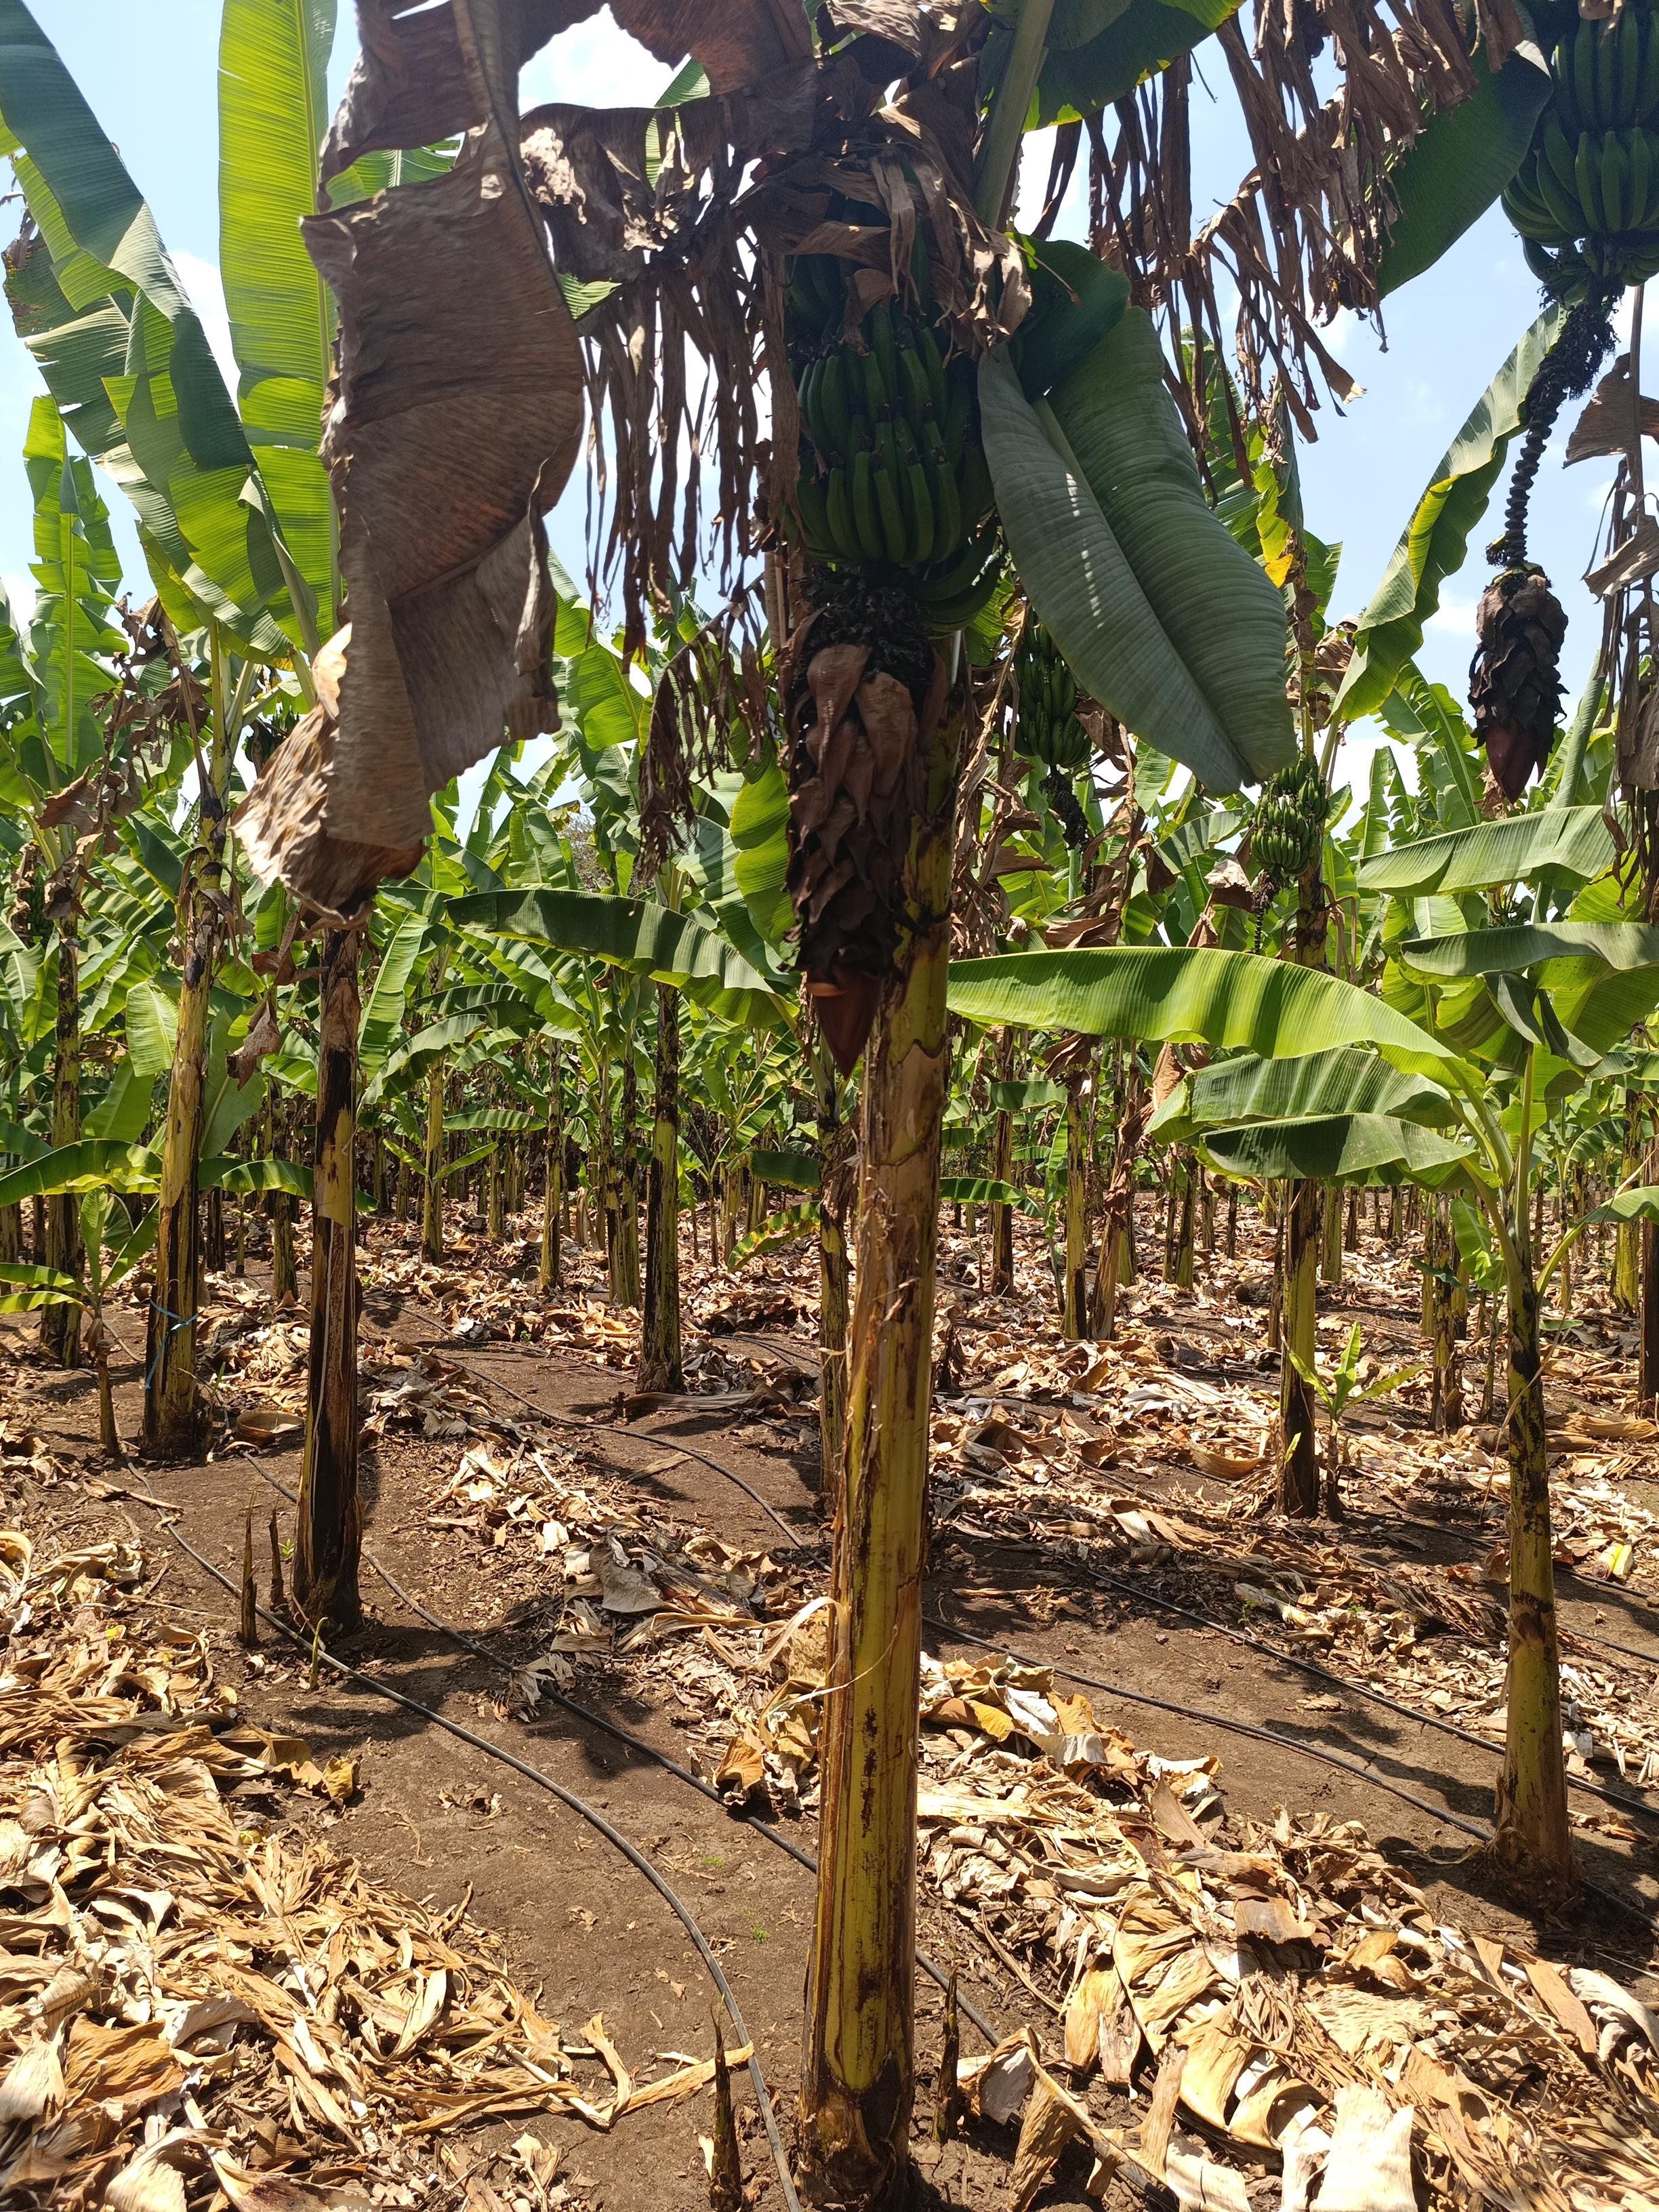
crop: banana
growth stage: development fruit
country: Tanzania
